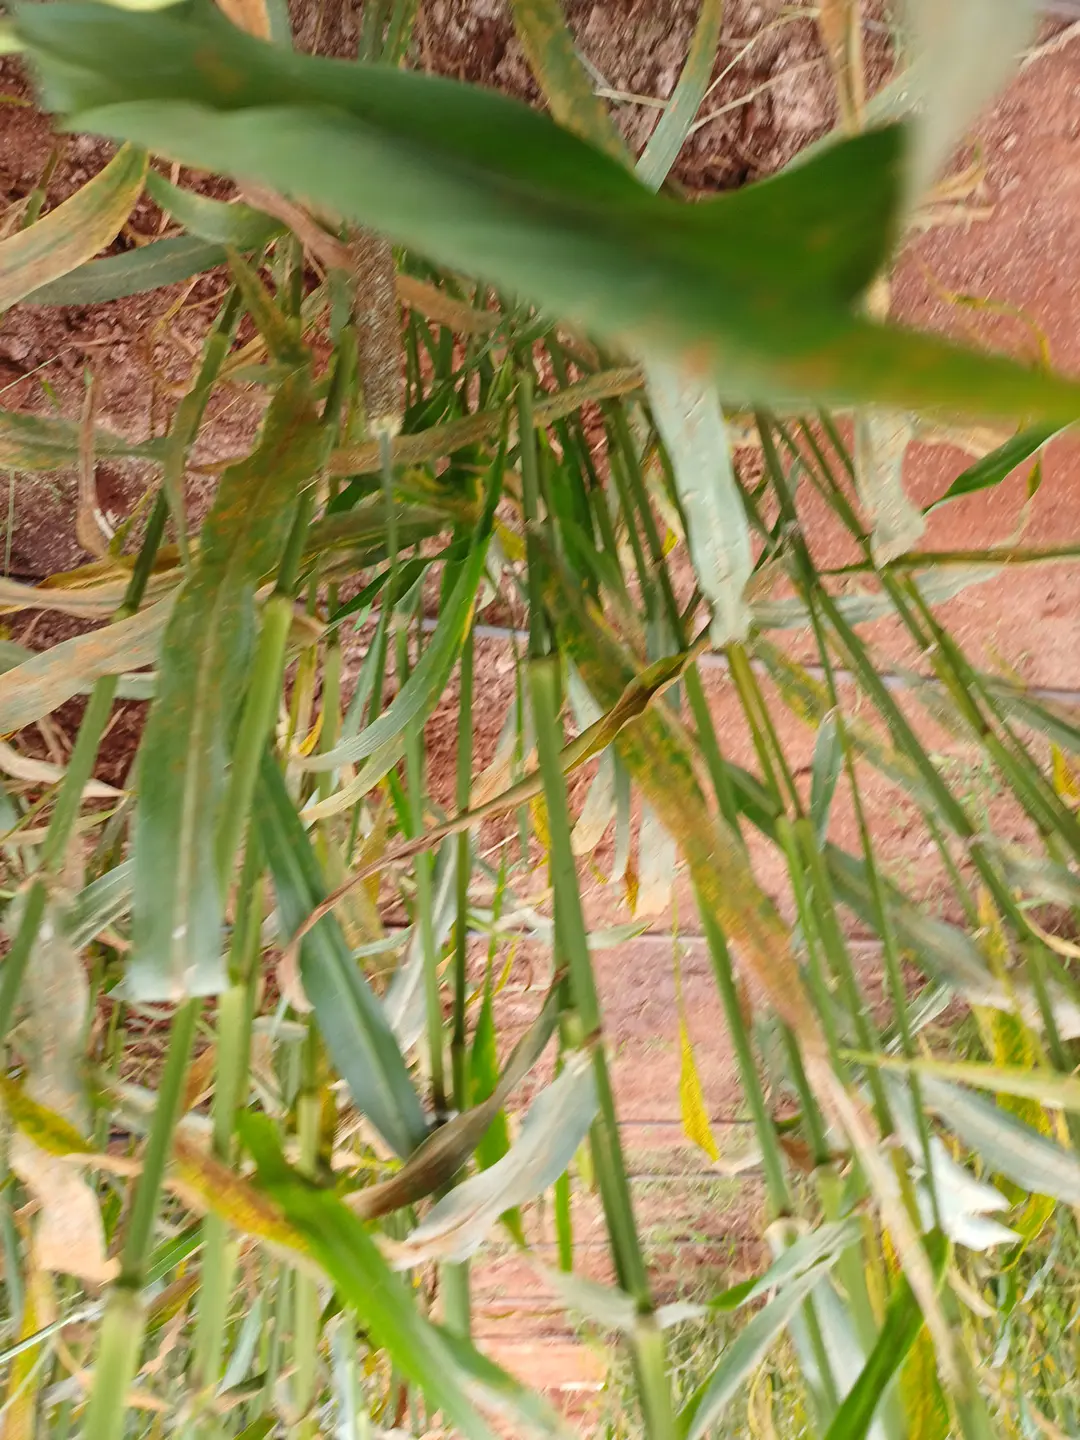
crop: pearl millet
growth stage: filling grain
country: Kenya
